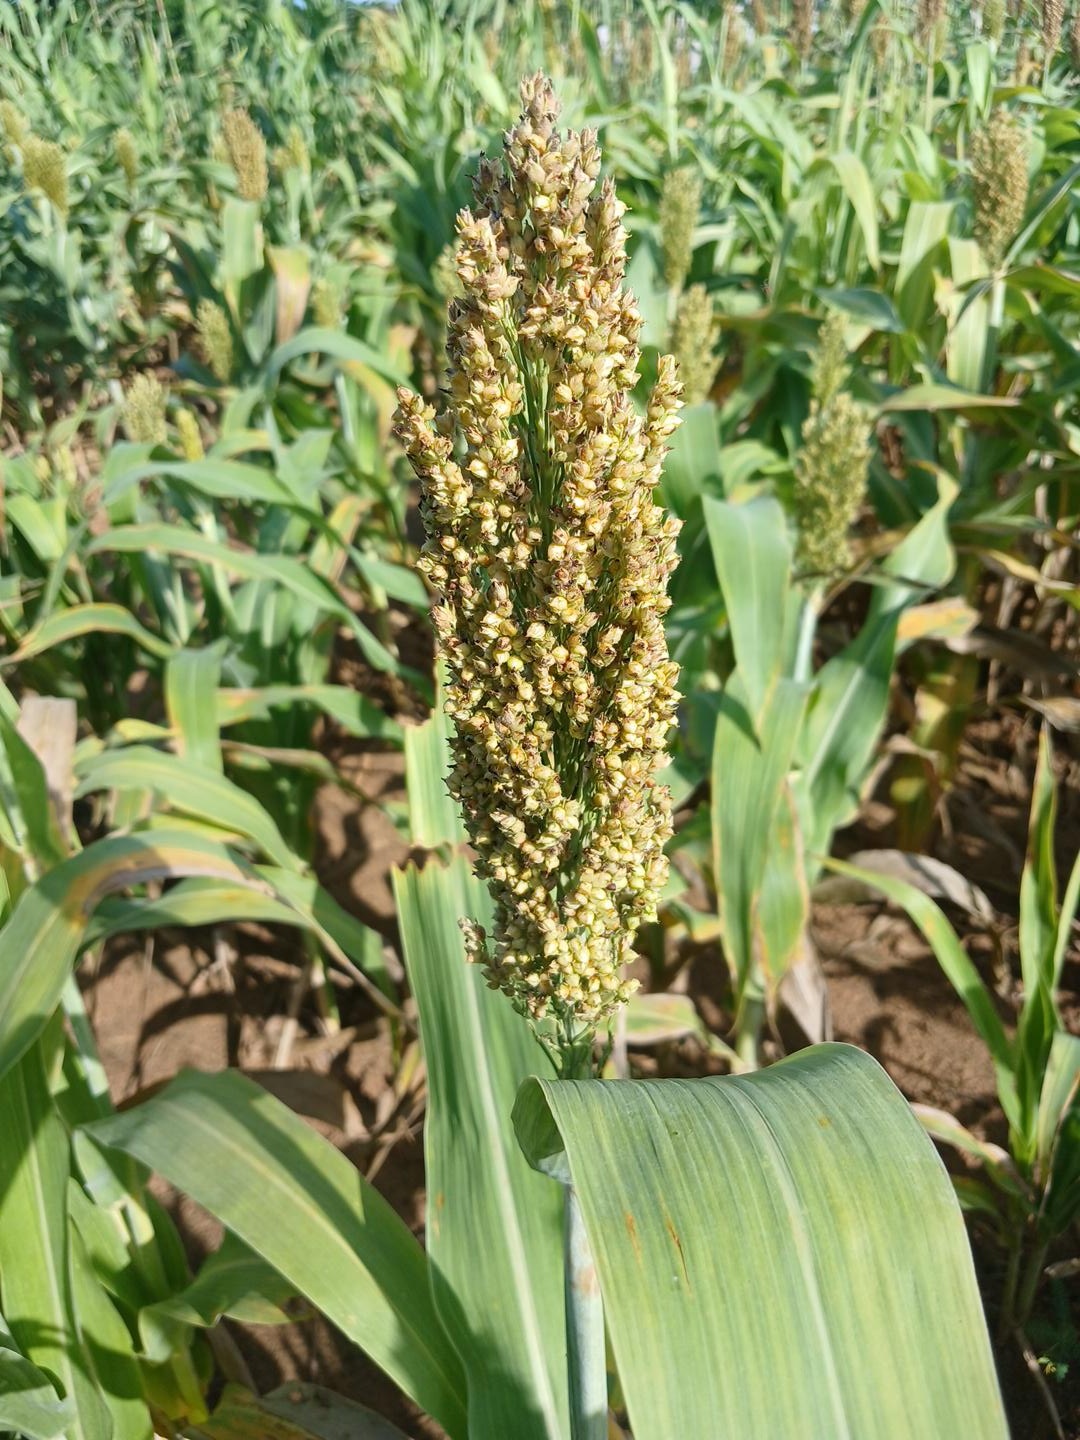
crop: sorghum
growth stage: filling grain
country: Senegal
